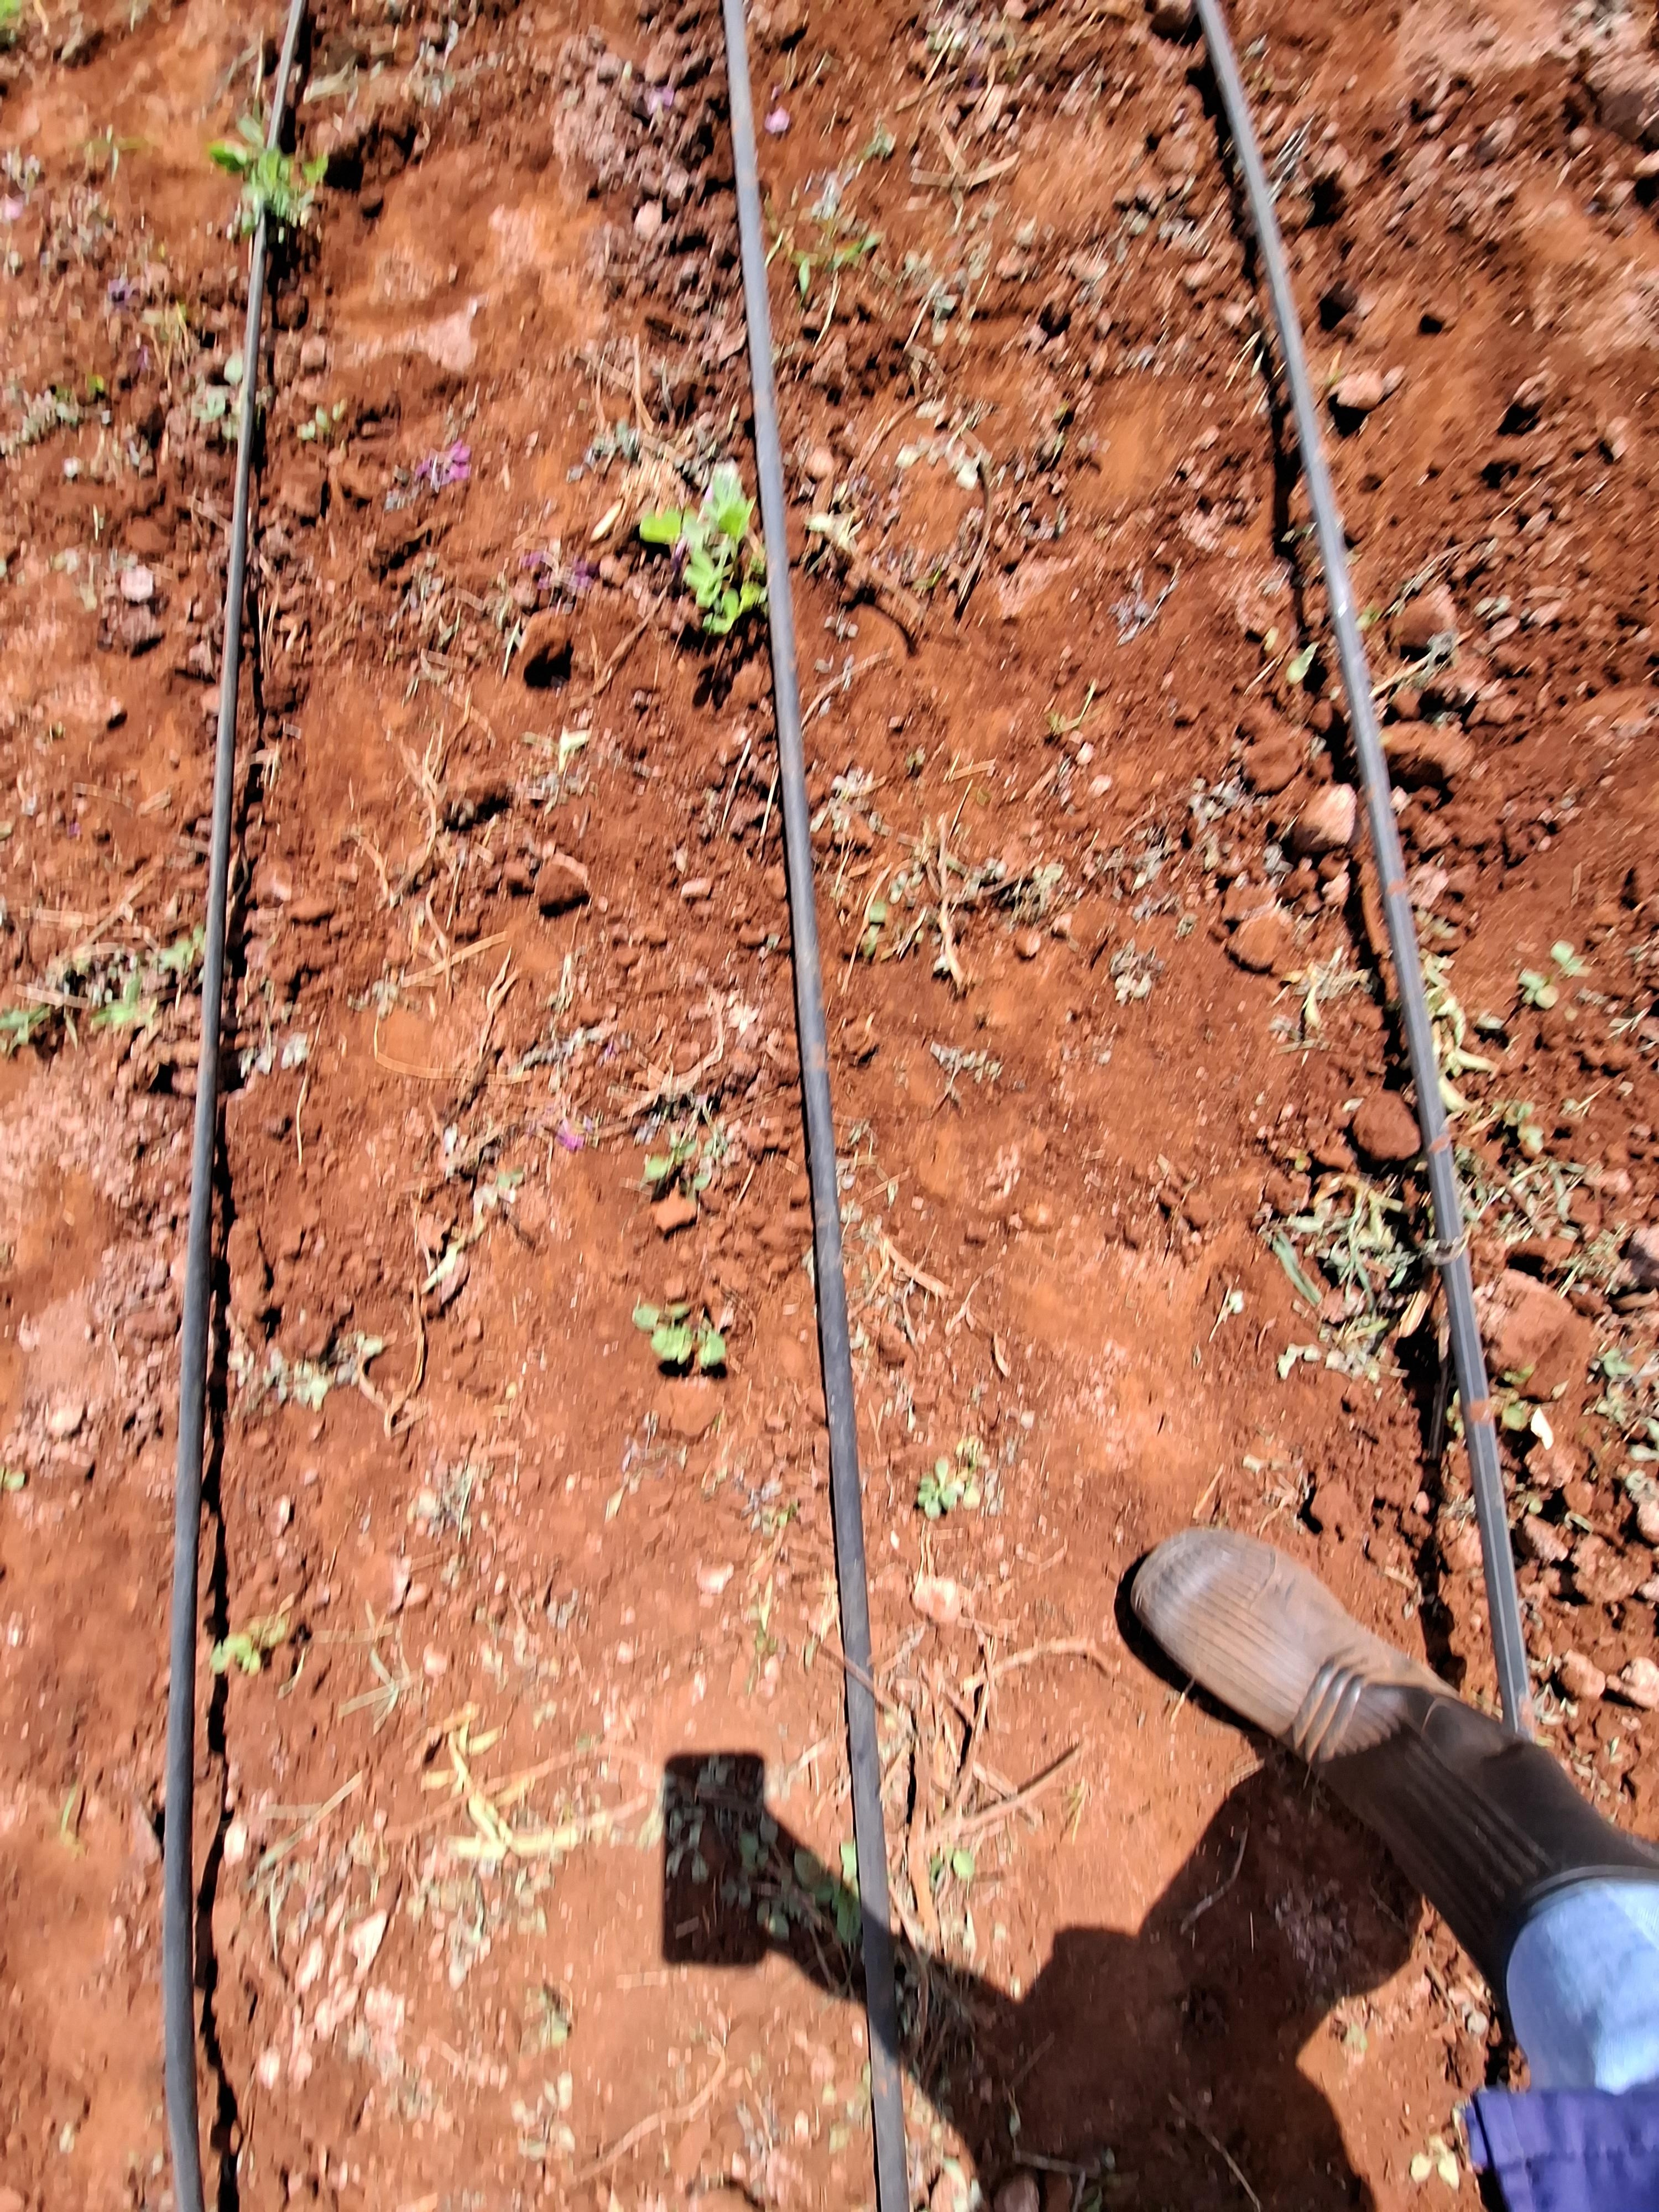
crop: groundnut
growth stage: vegetative
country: Kenya
